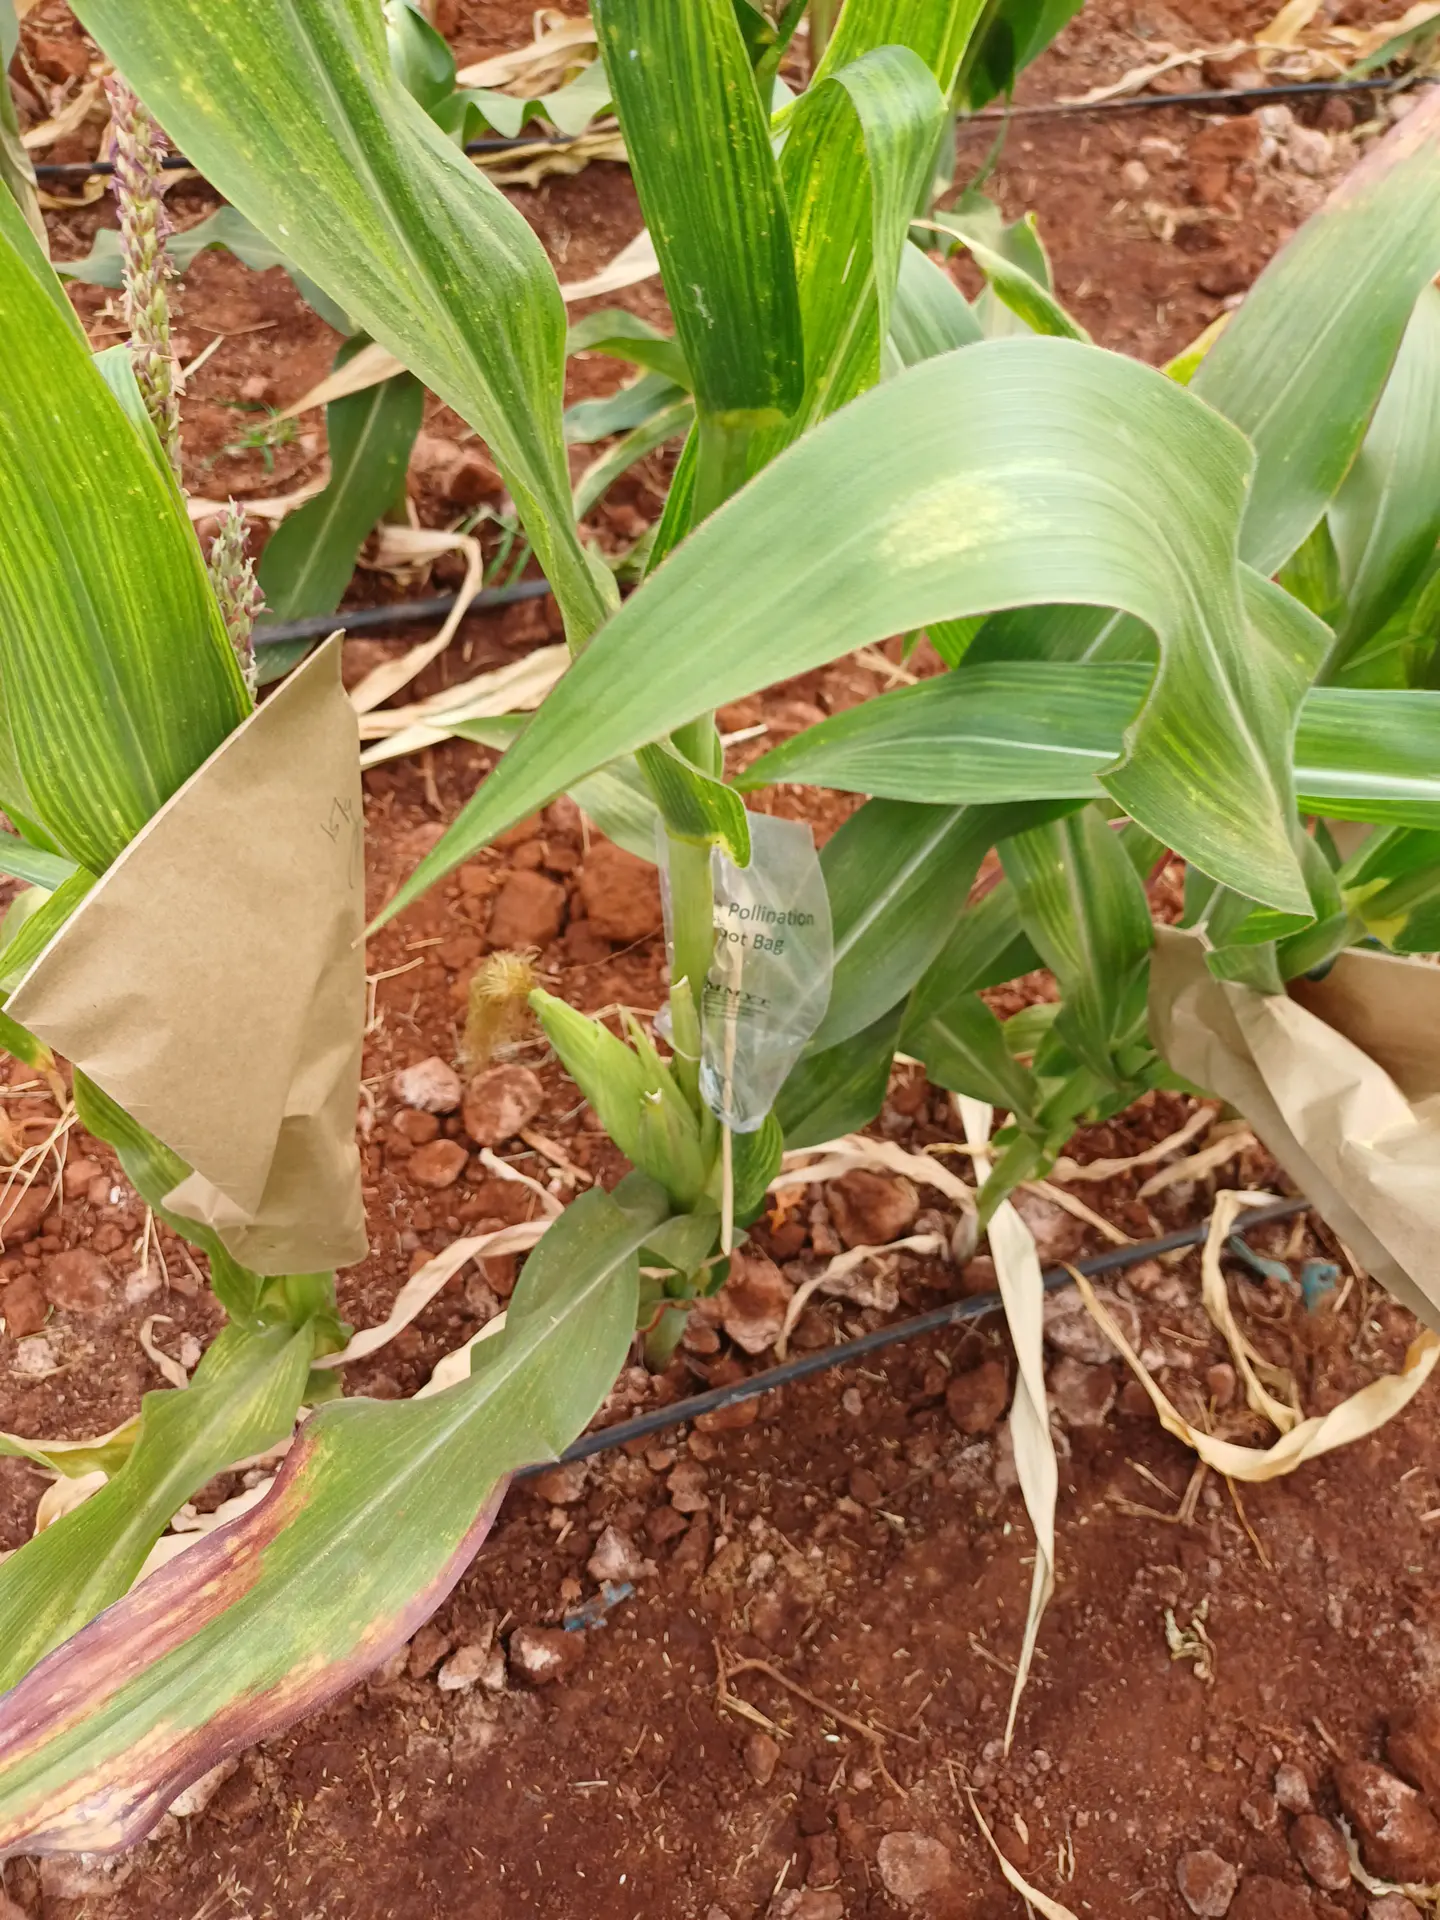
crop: maize
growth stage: flowering
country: Kenya
